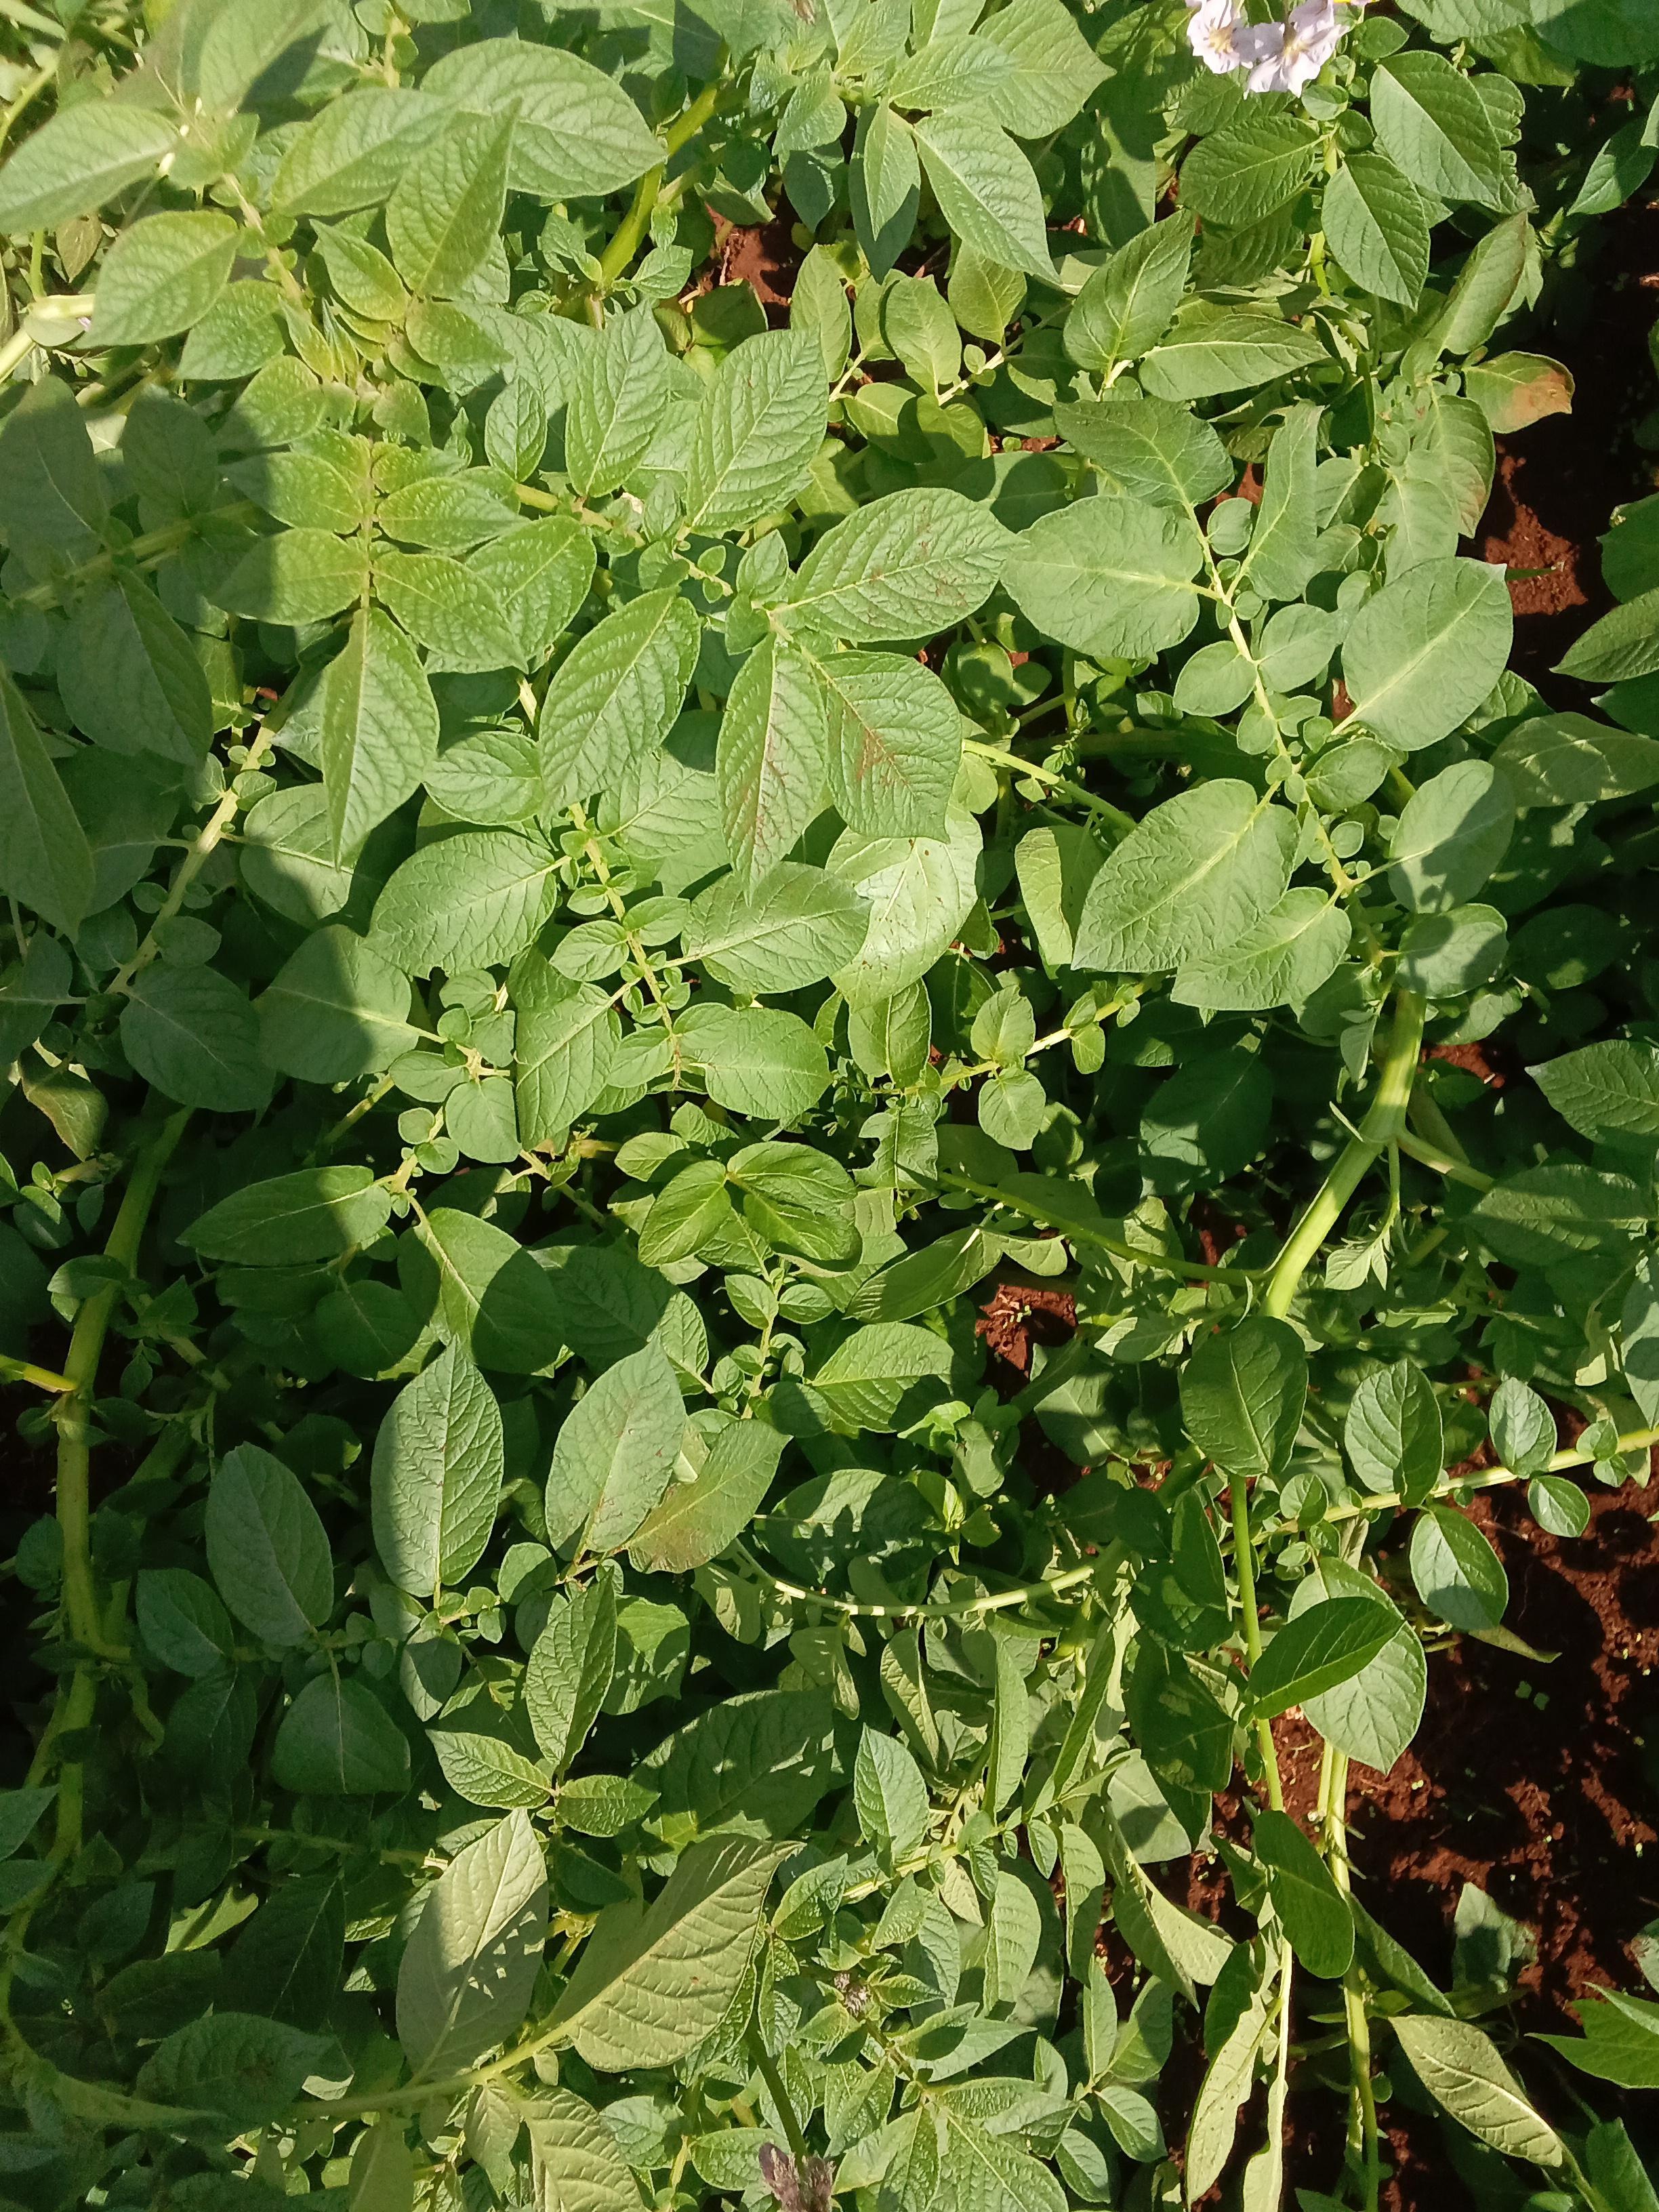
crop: potato
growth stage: flowering
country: Kenya
